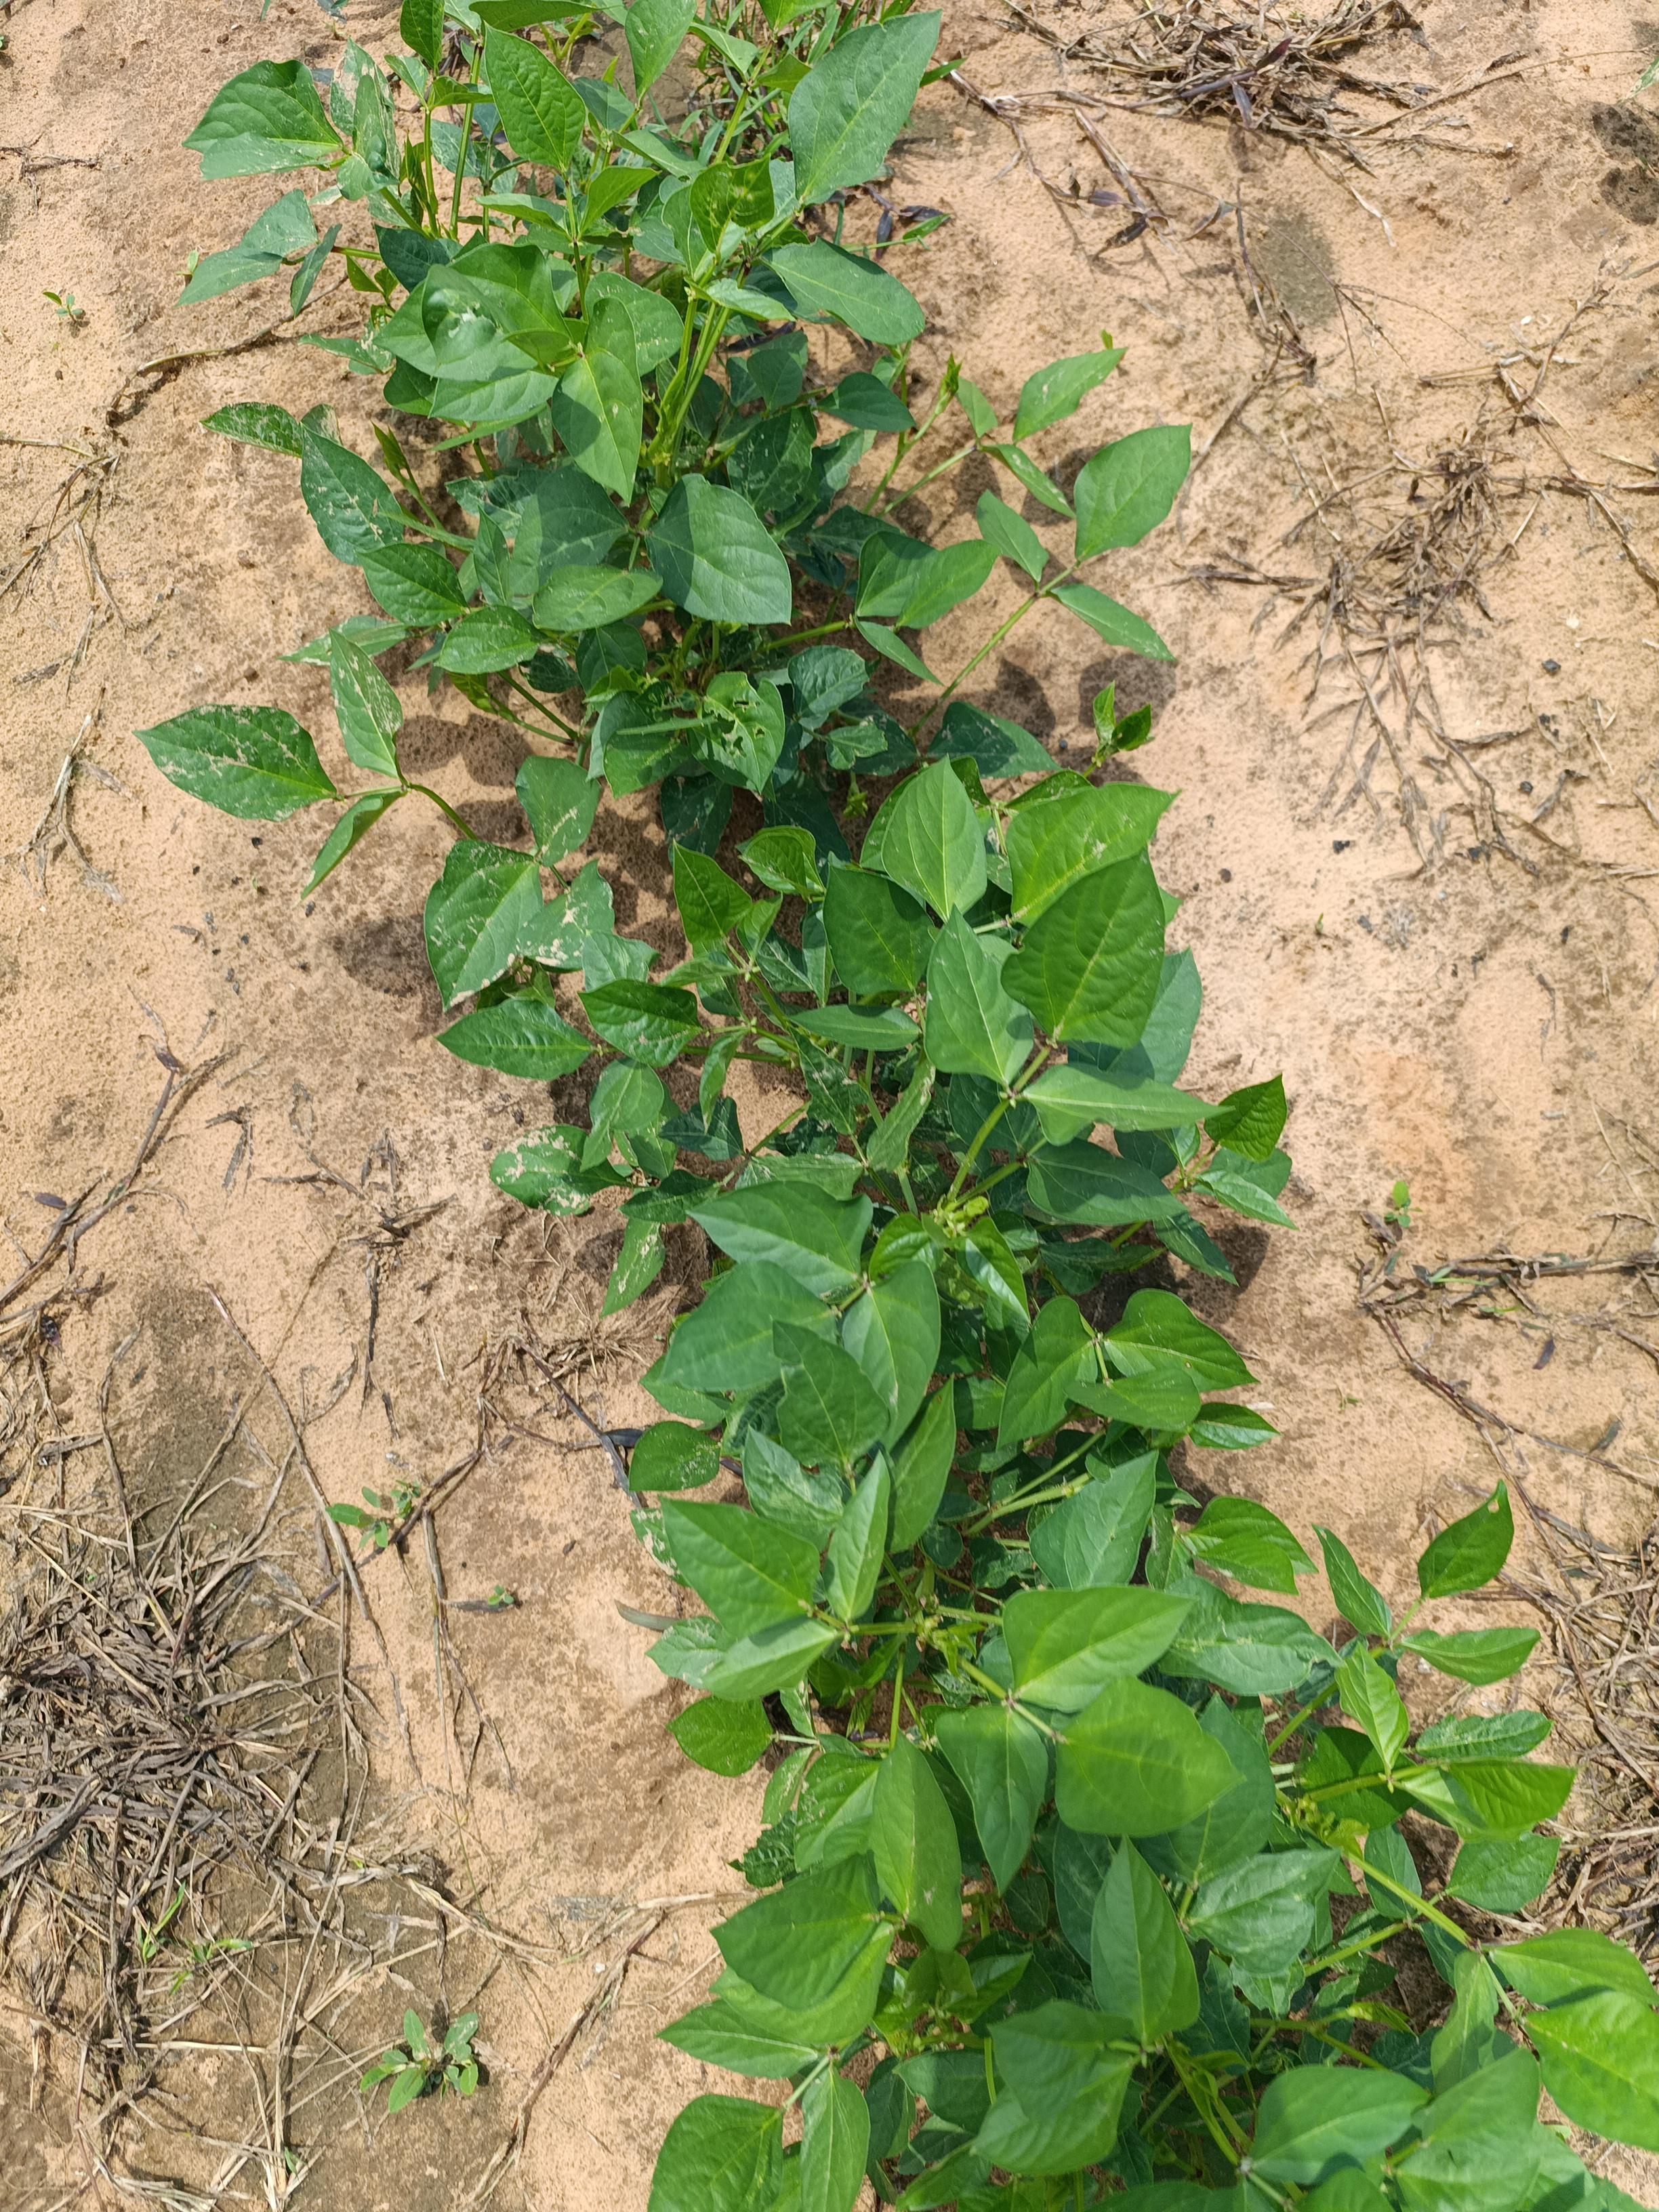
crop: cowpea
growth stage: emergence
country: Nigeria
